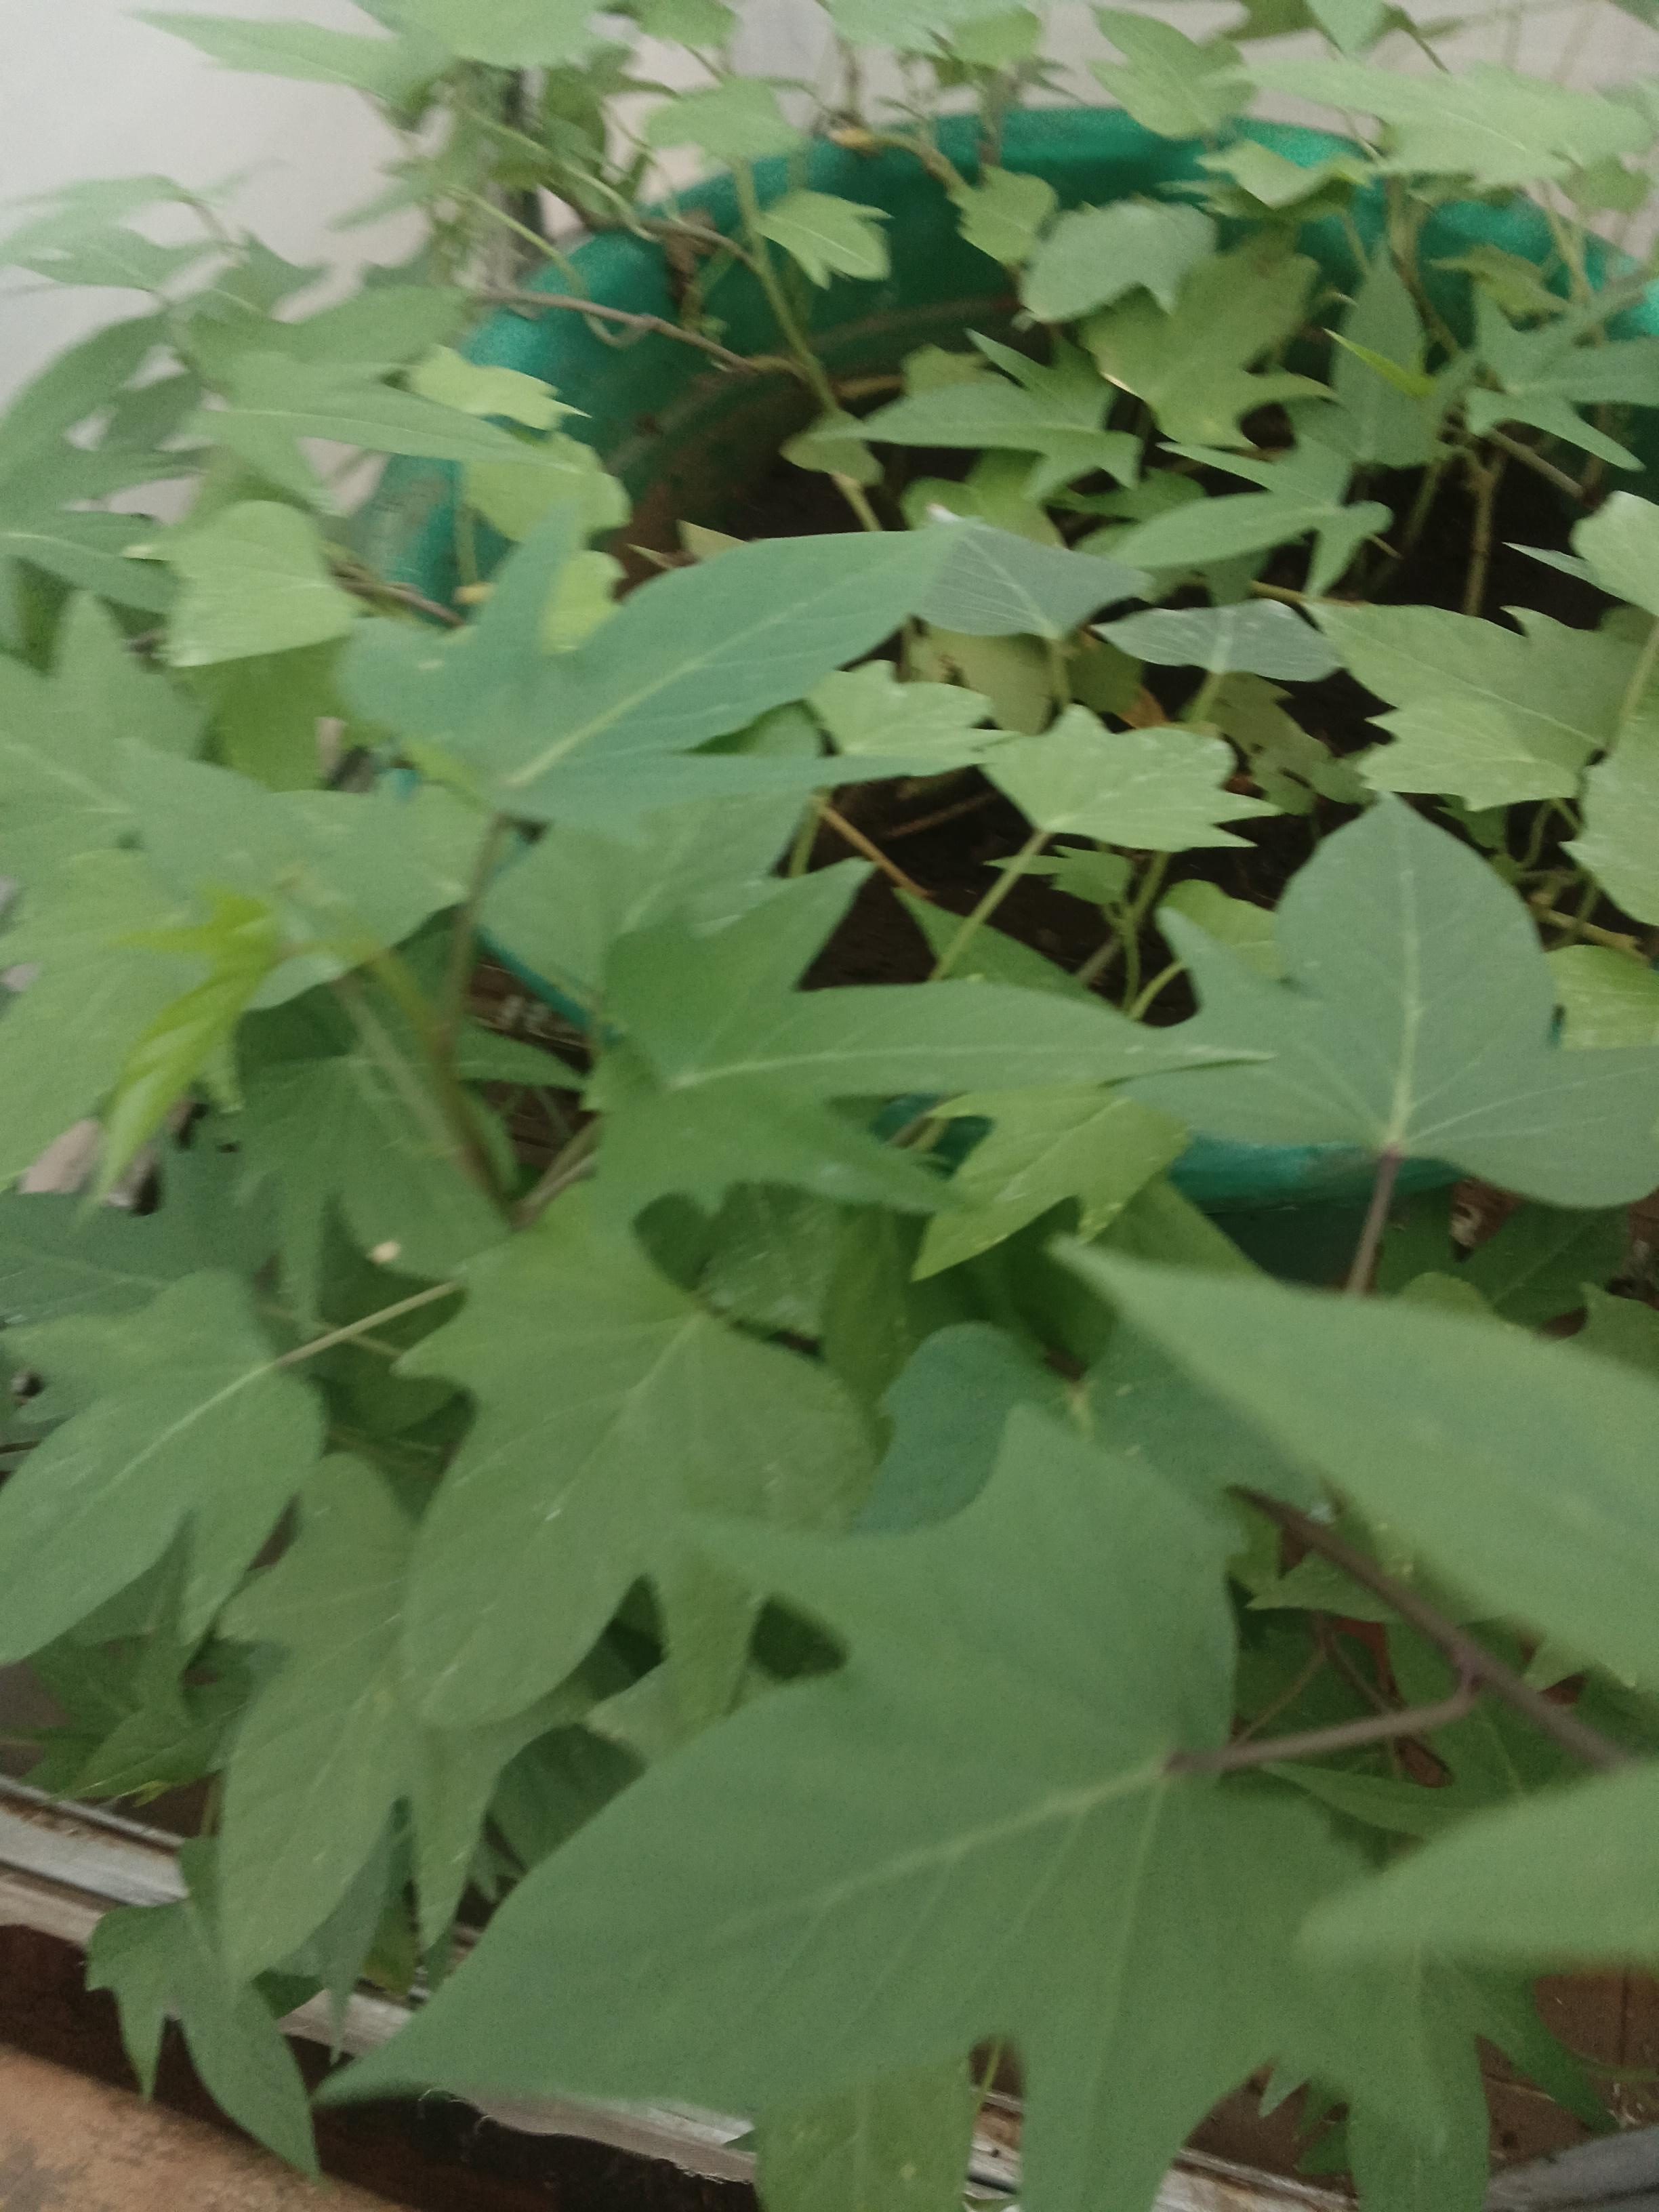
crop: sweet potato
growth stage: vegetative
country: Kenya
